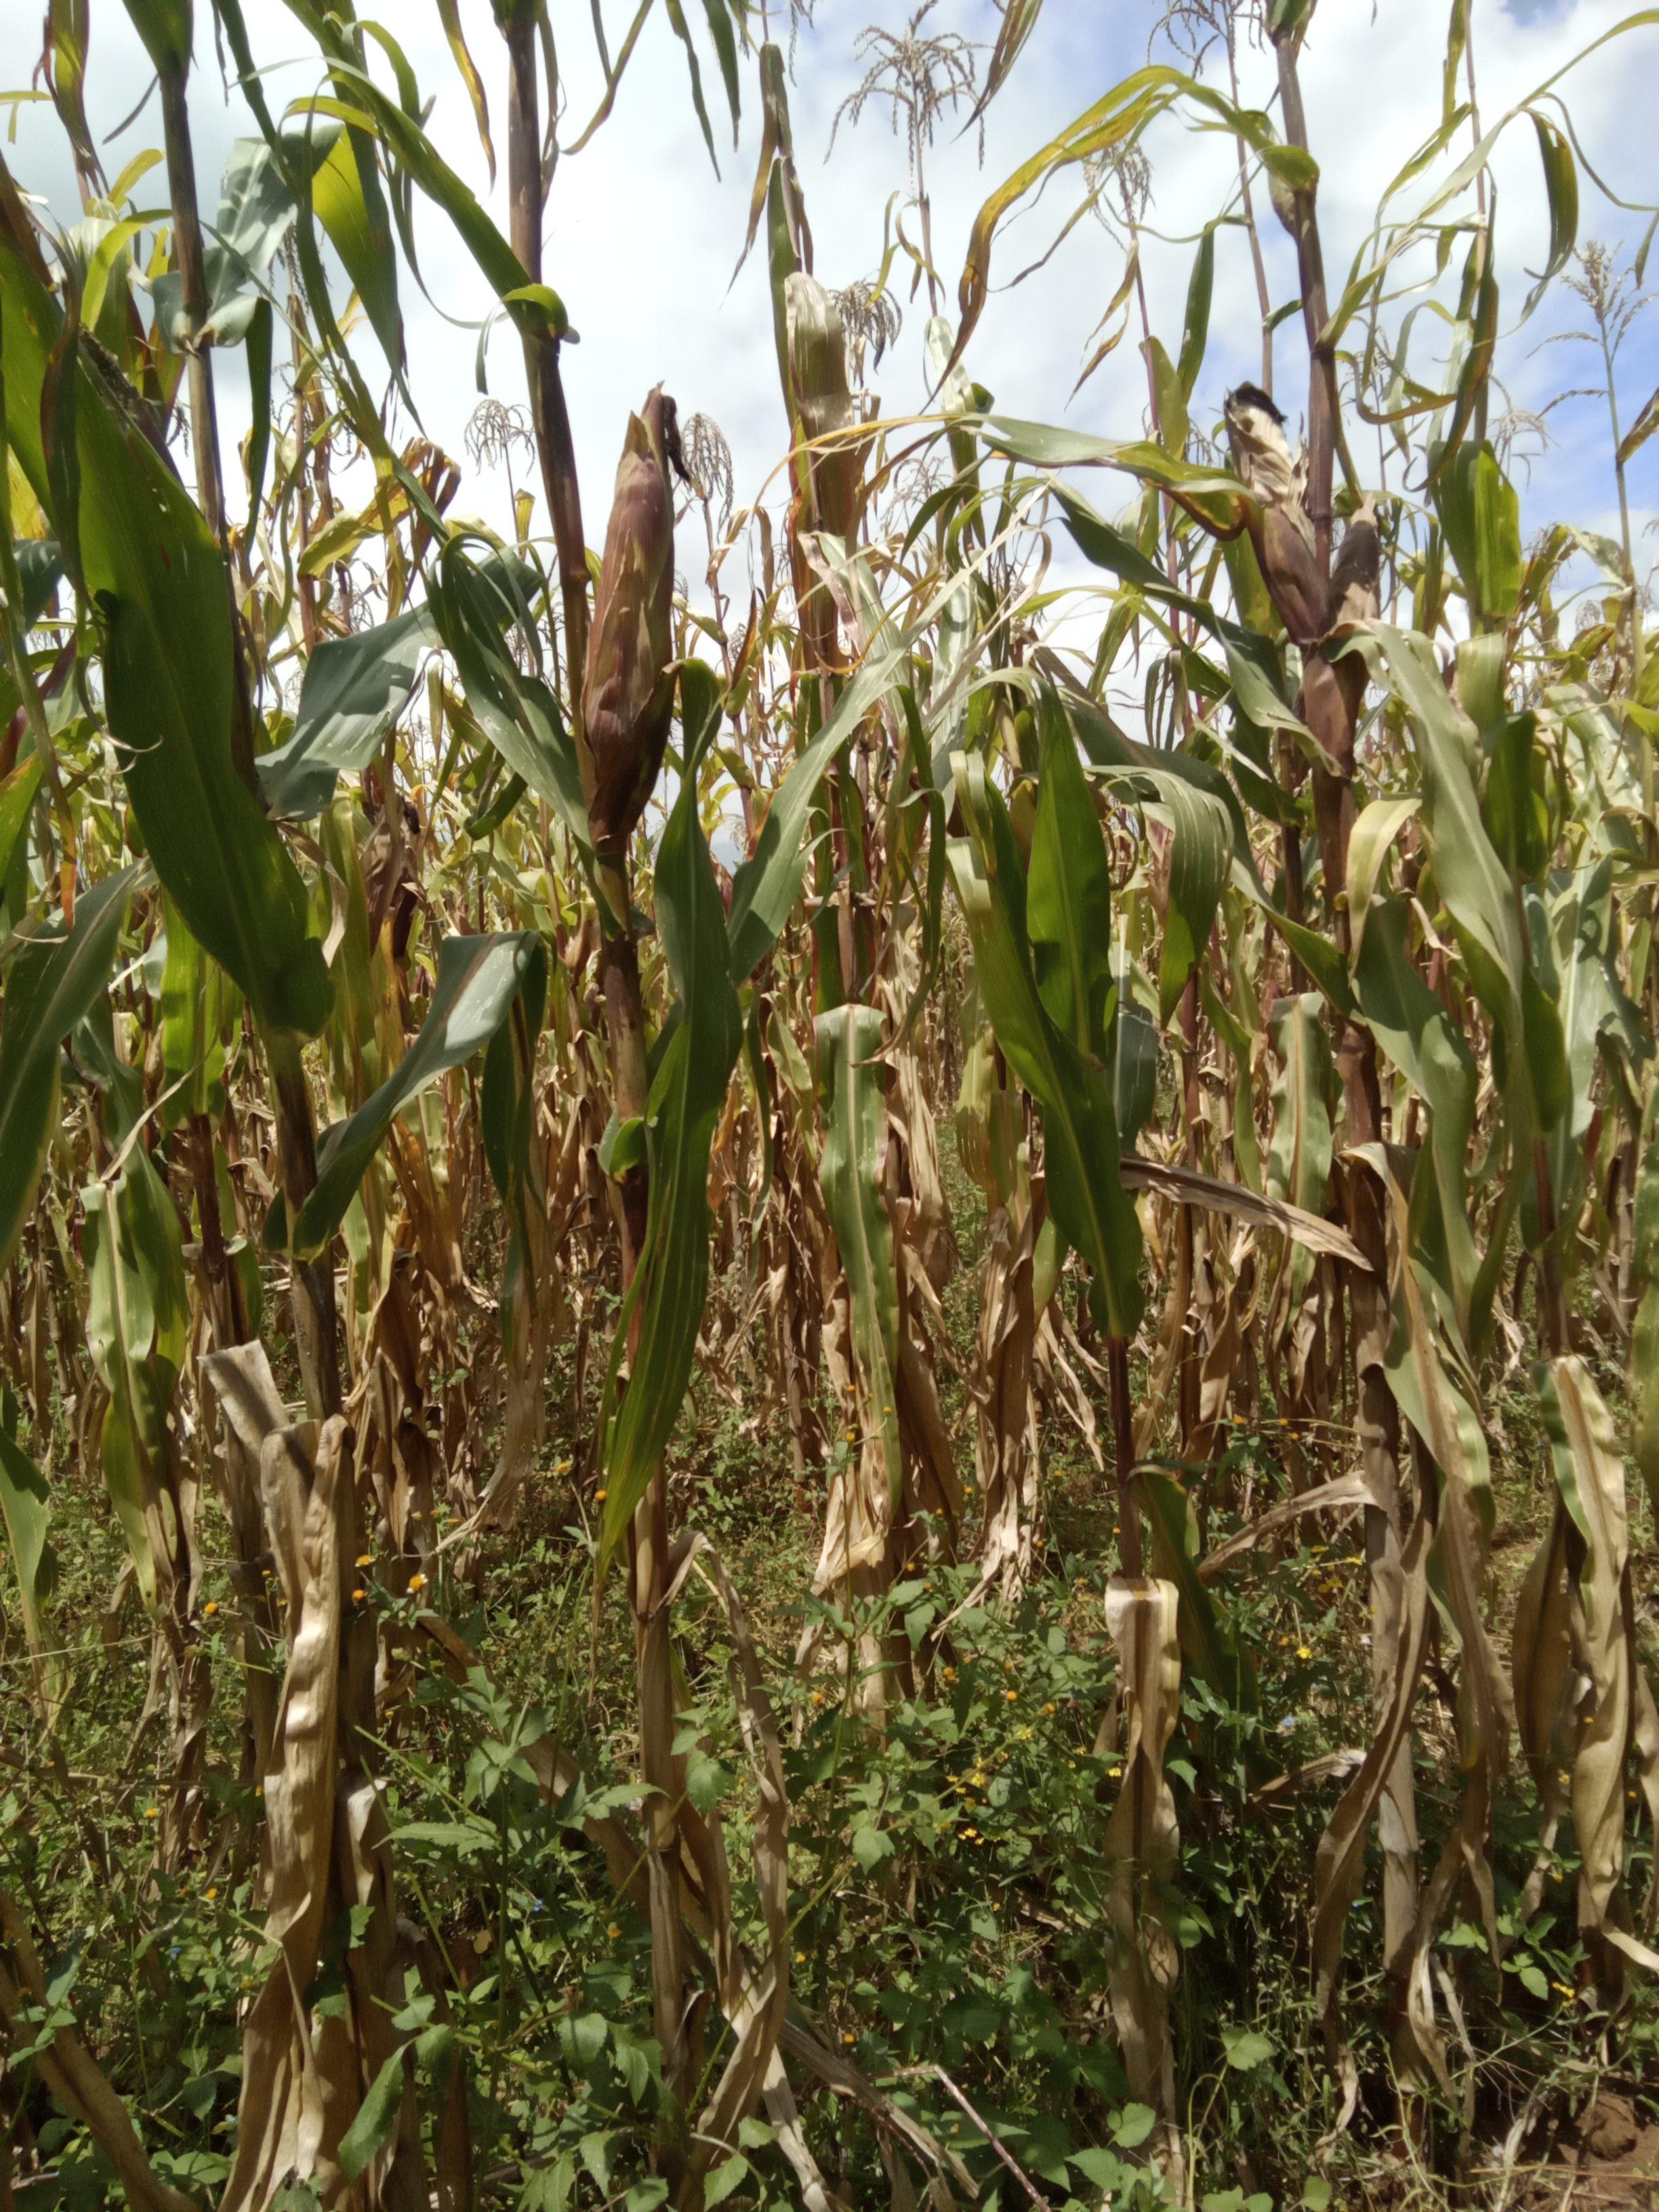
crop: maize
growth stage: maturity
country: Kenya
